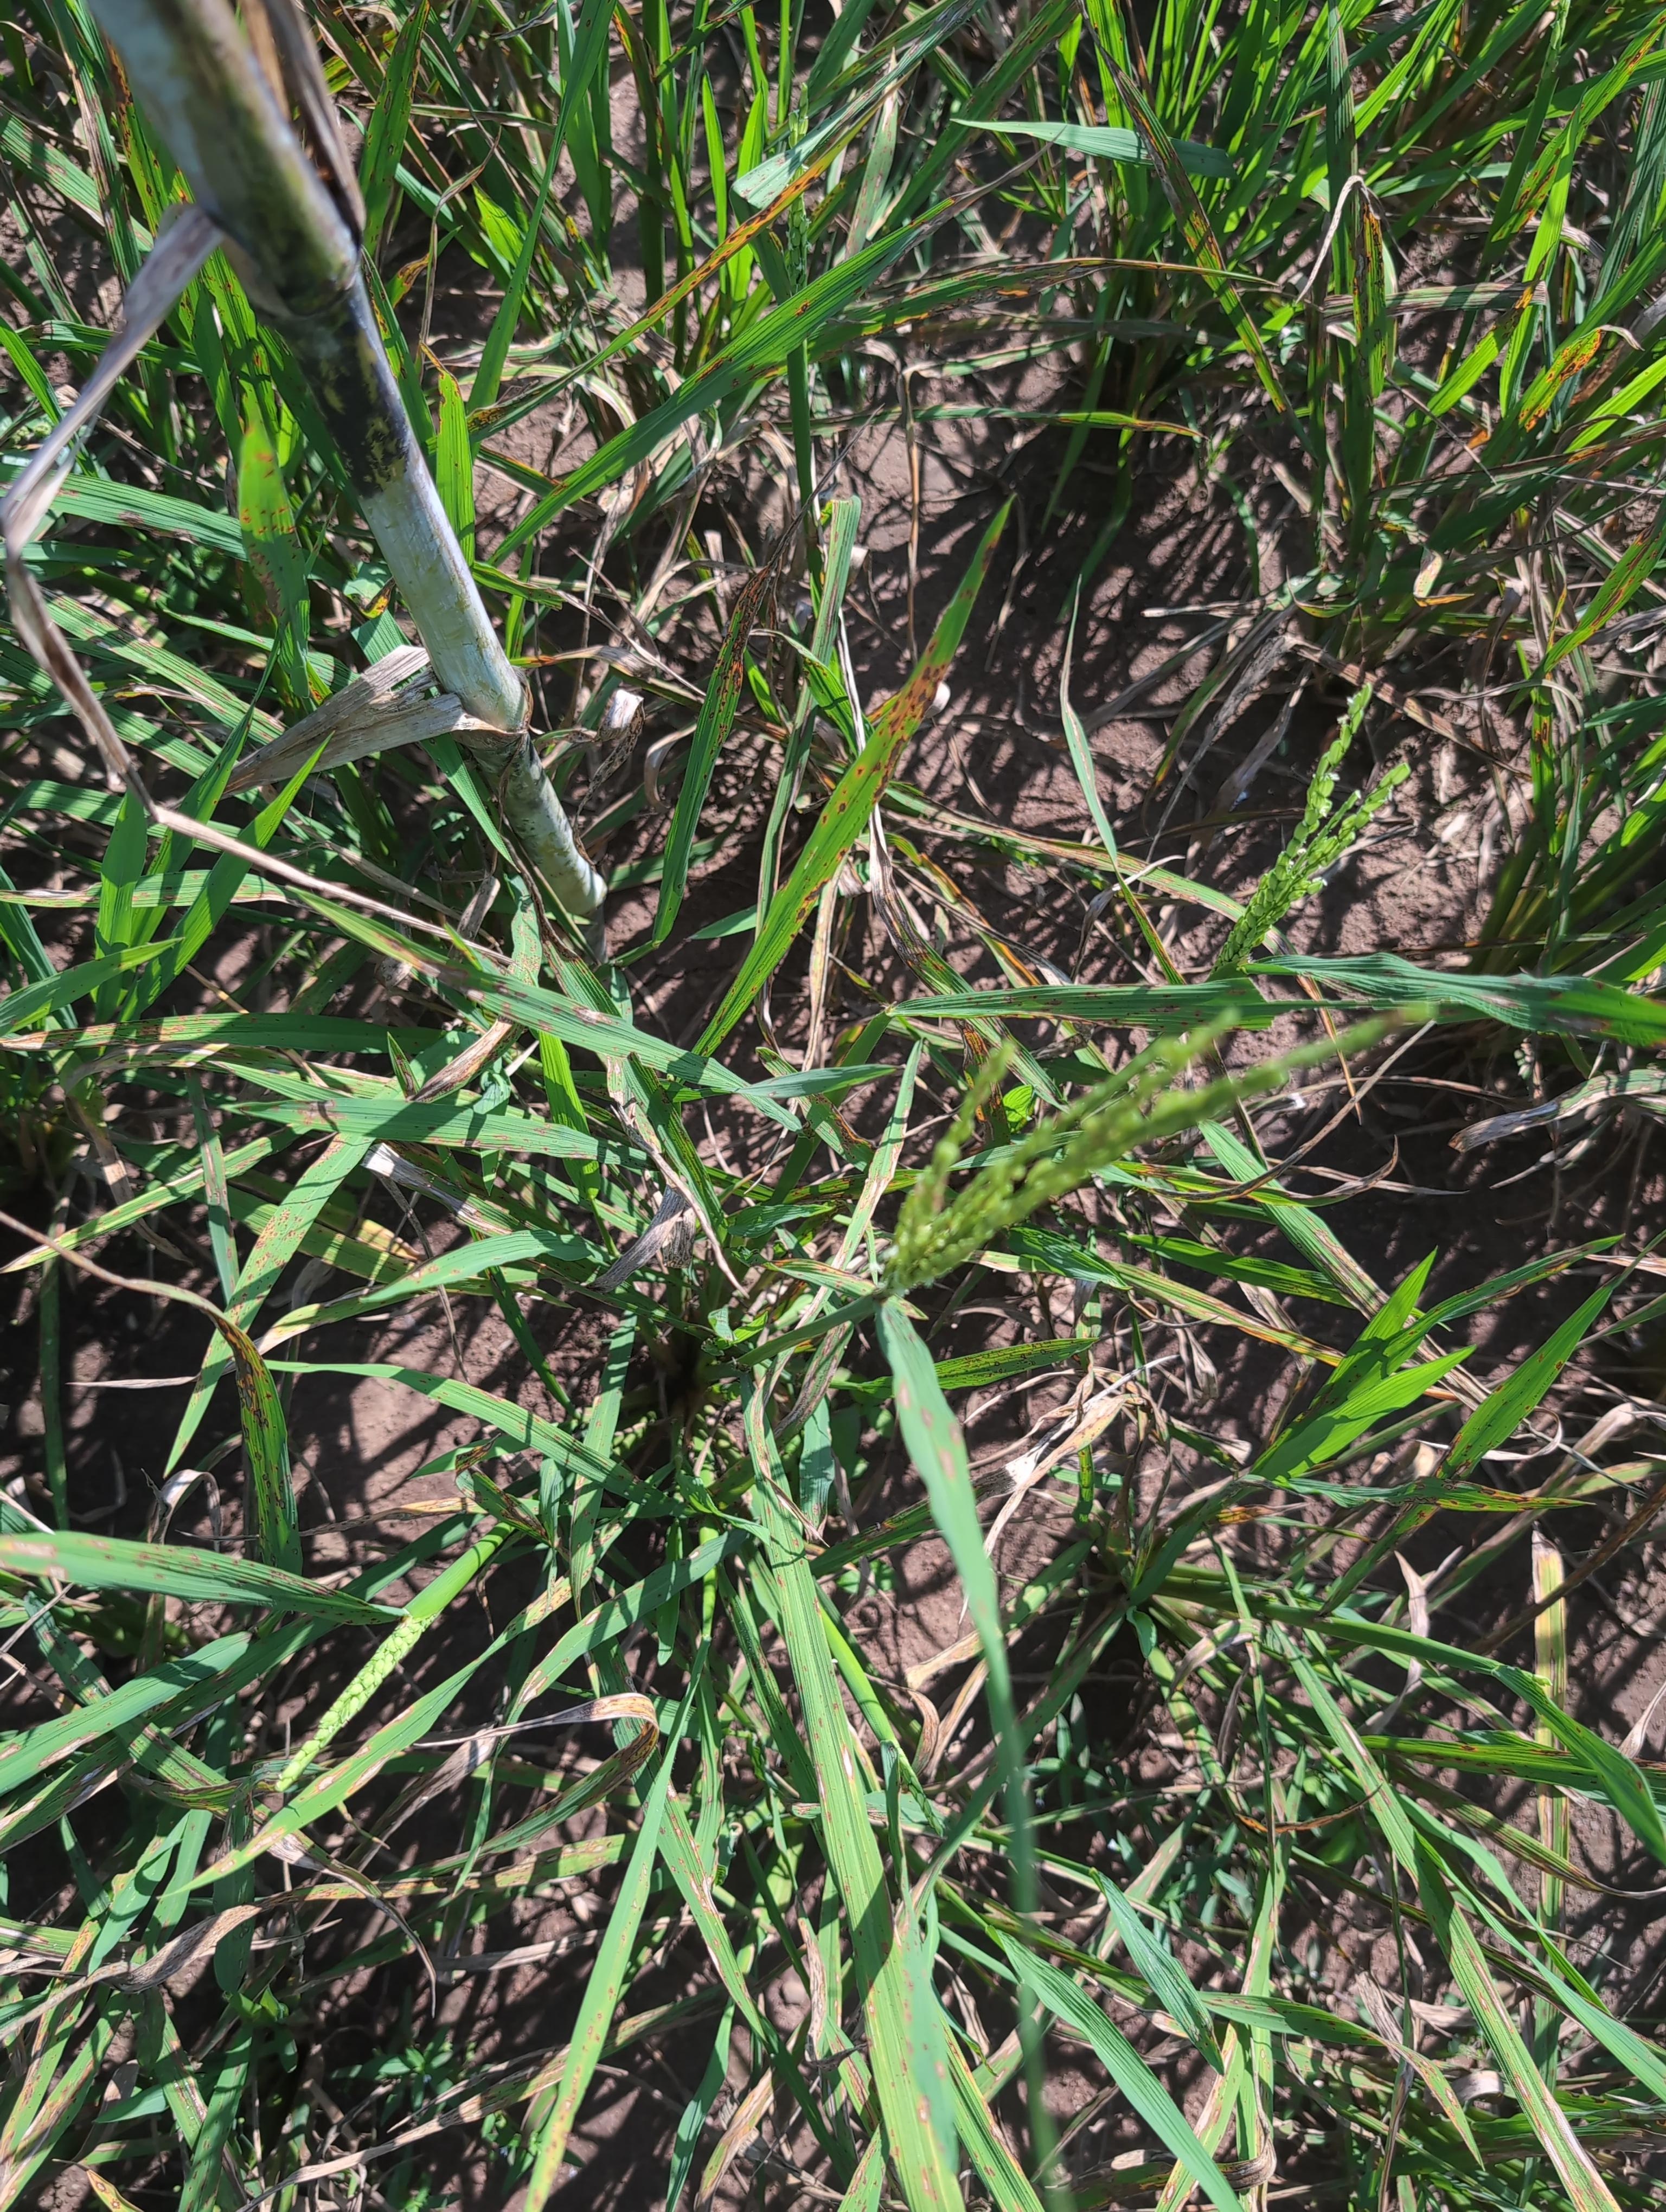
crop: rice
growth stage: flowering
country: Côte d'Ivoire
